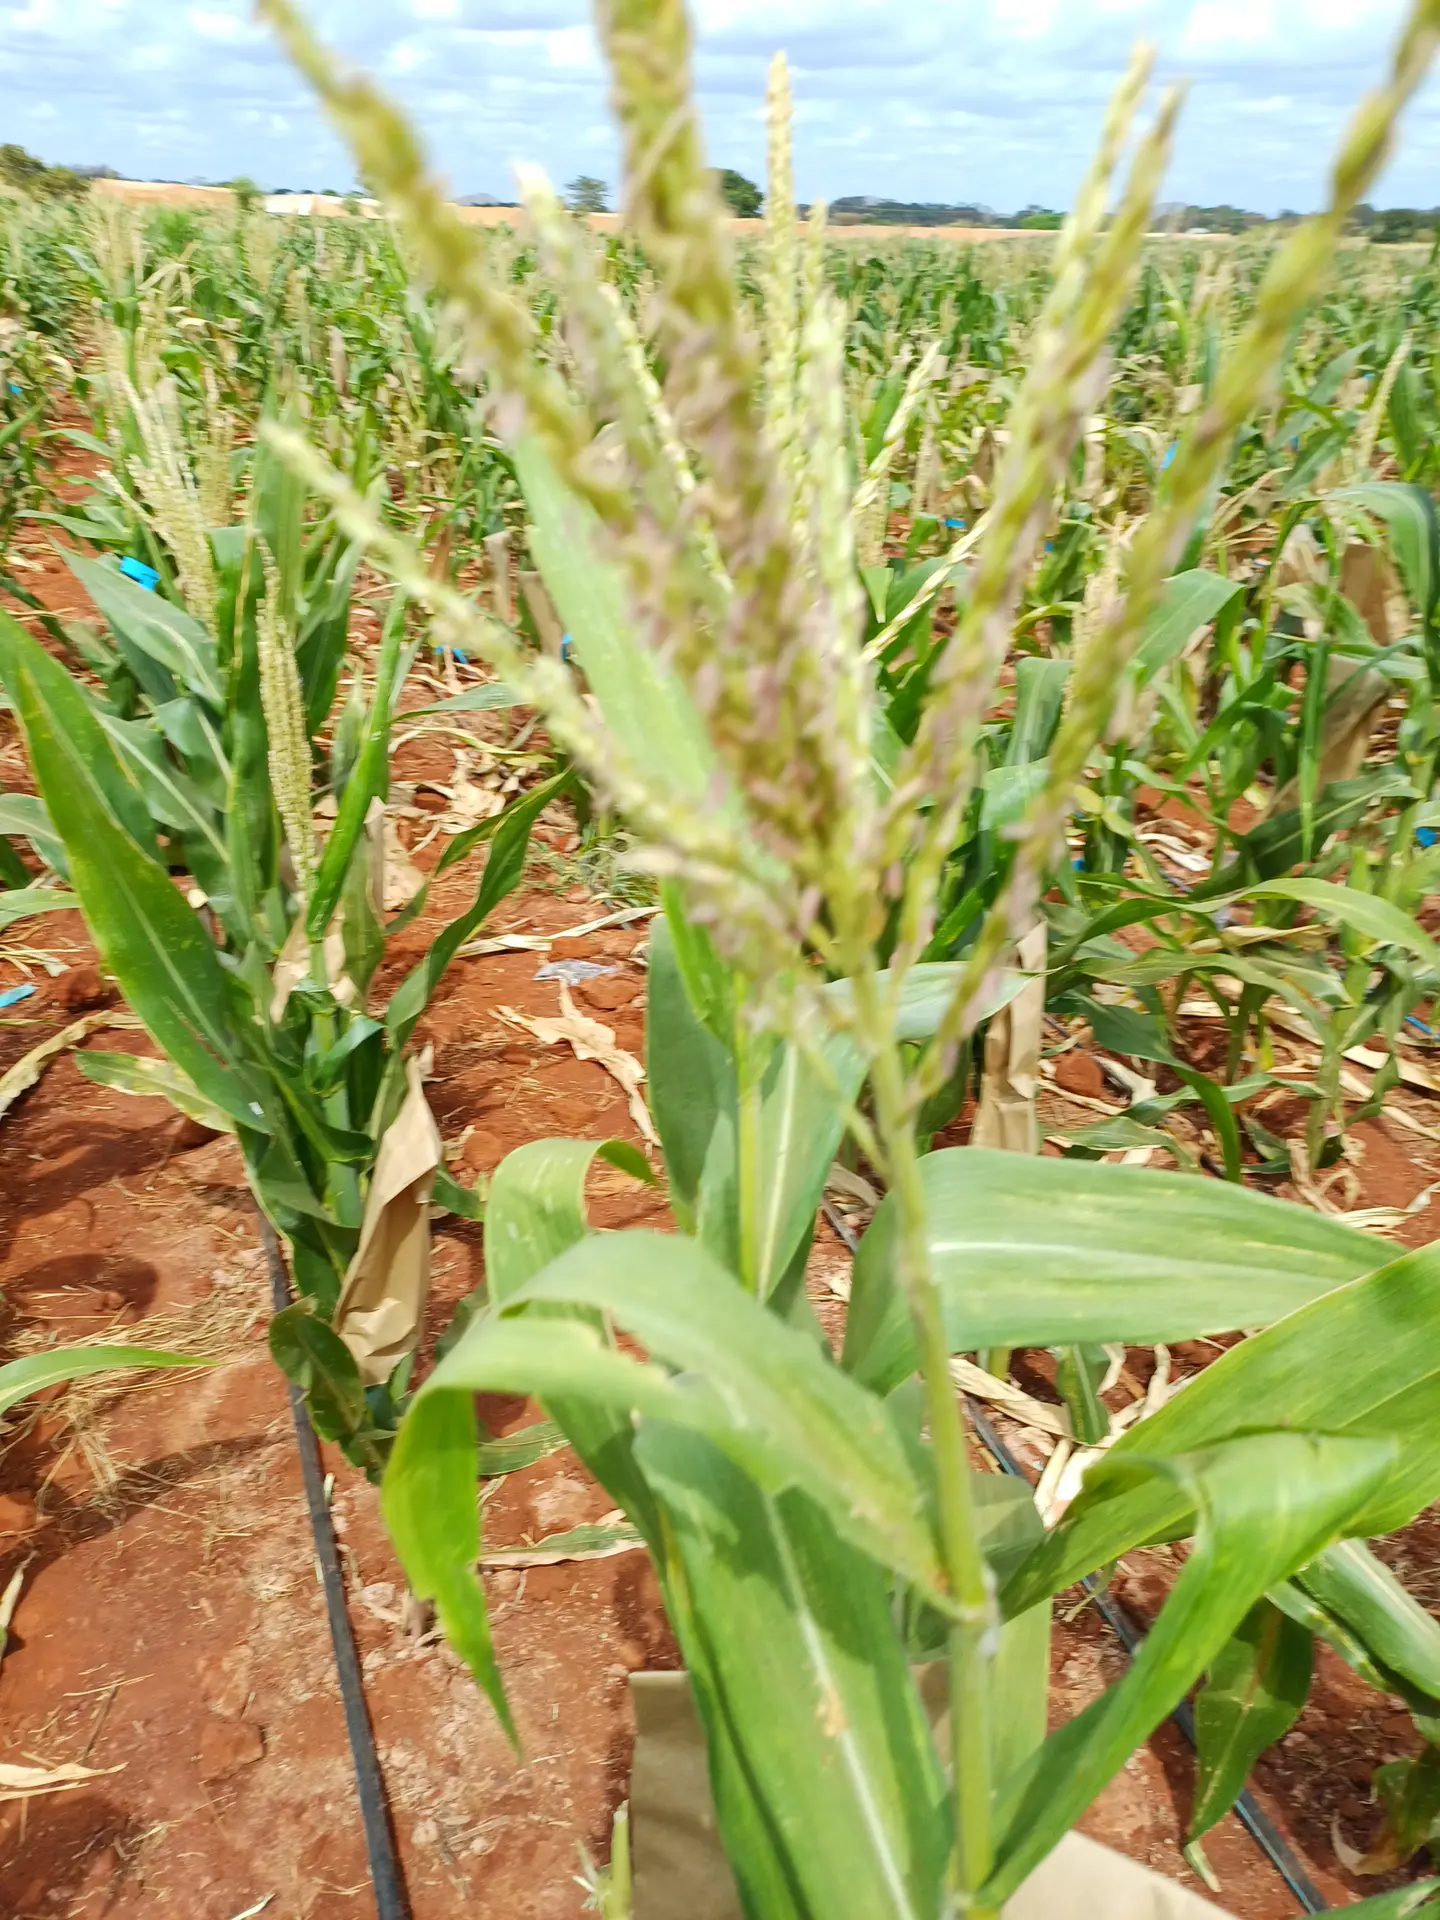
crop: maize
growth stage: flowering
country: Kenya
